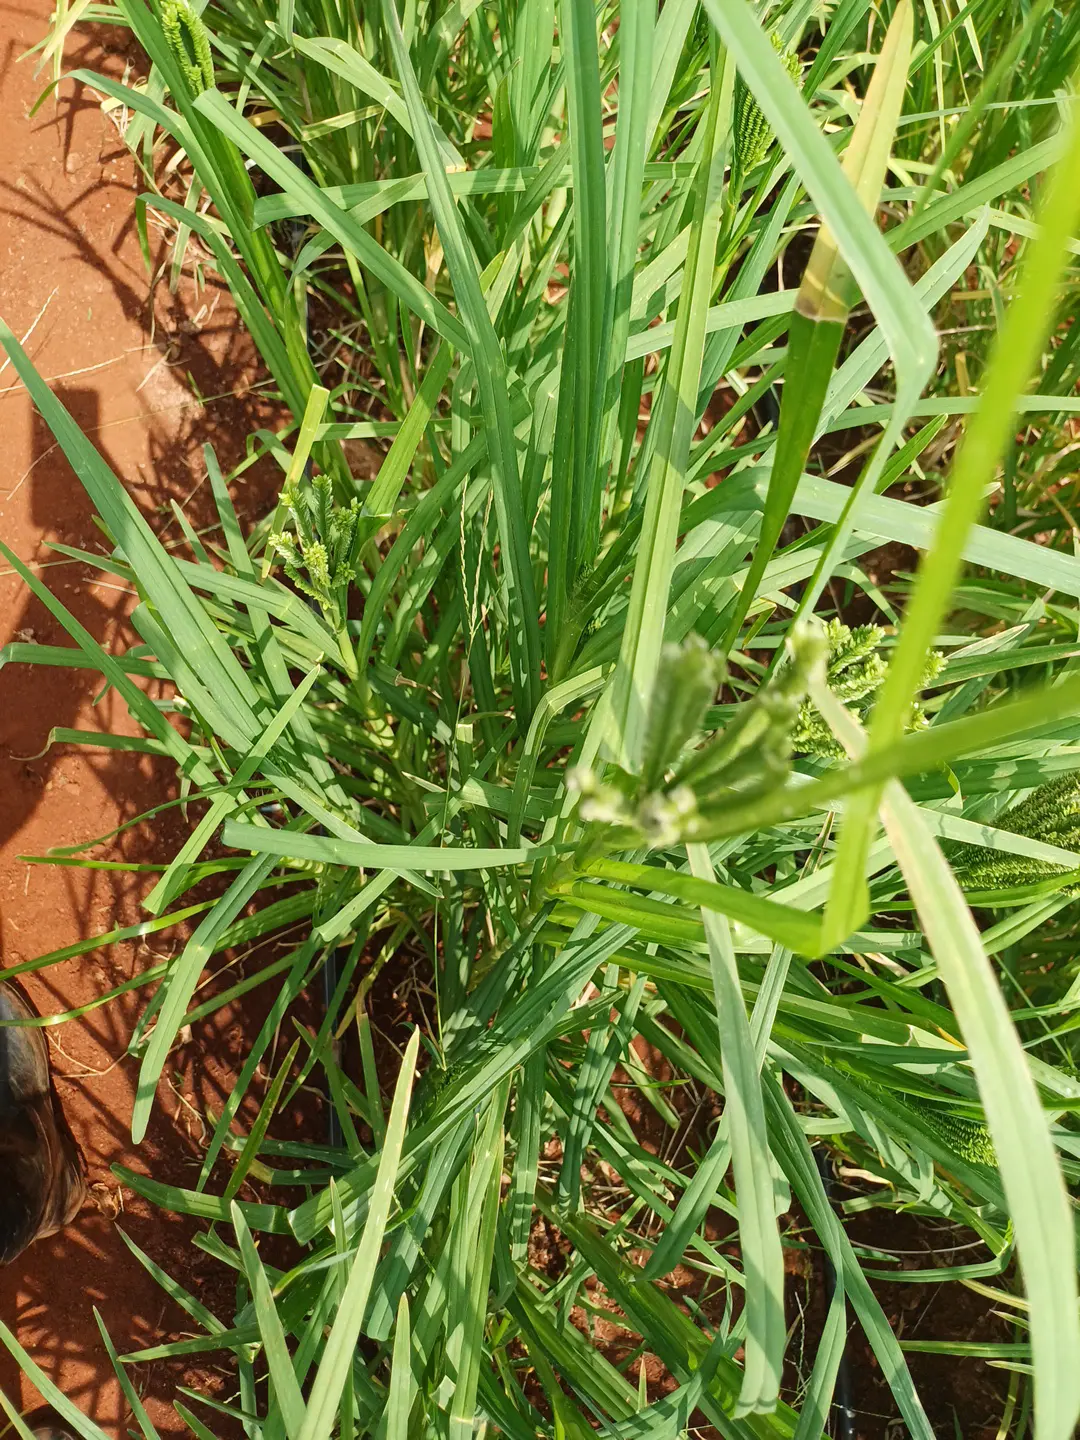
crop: finger millet
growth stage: heading tuber
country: Kenya
